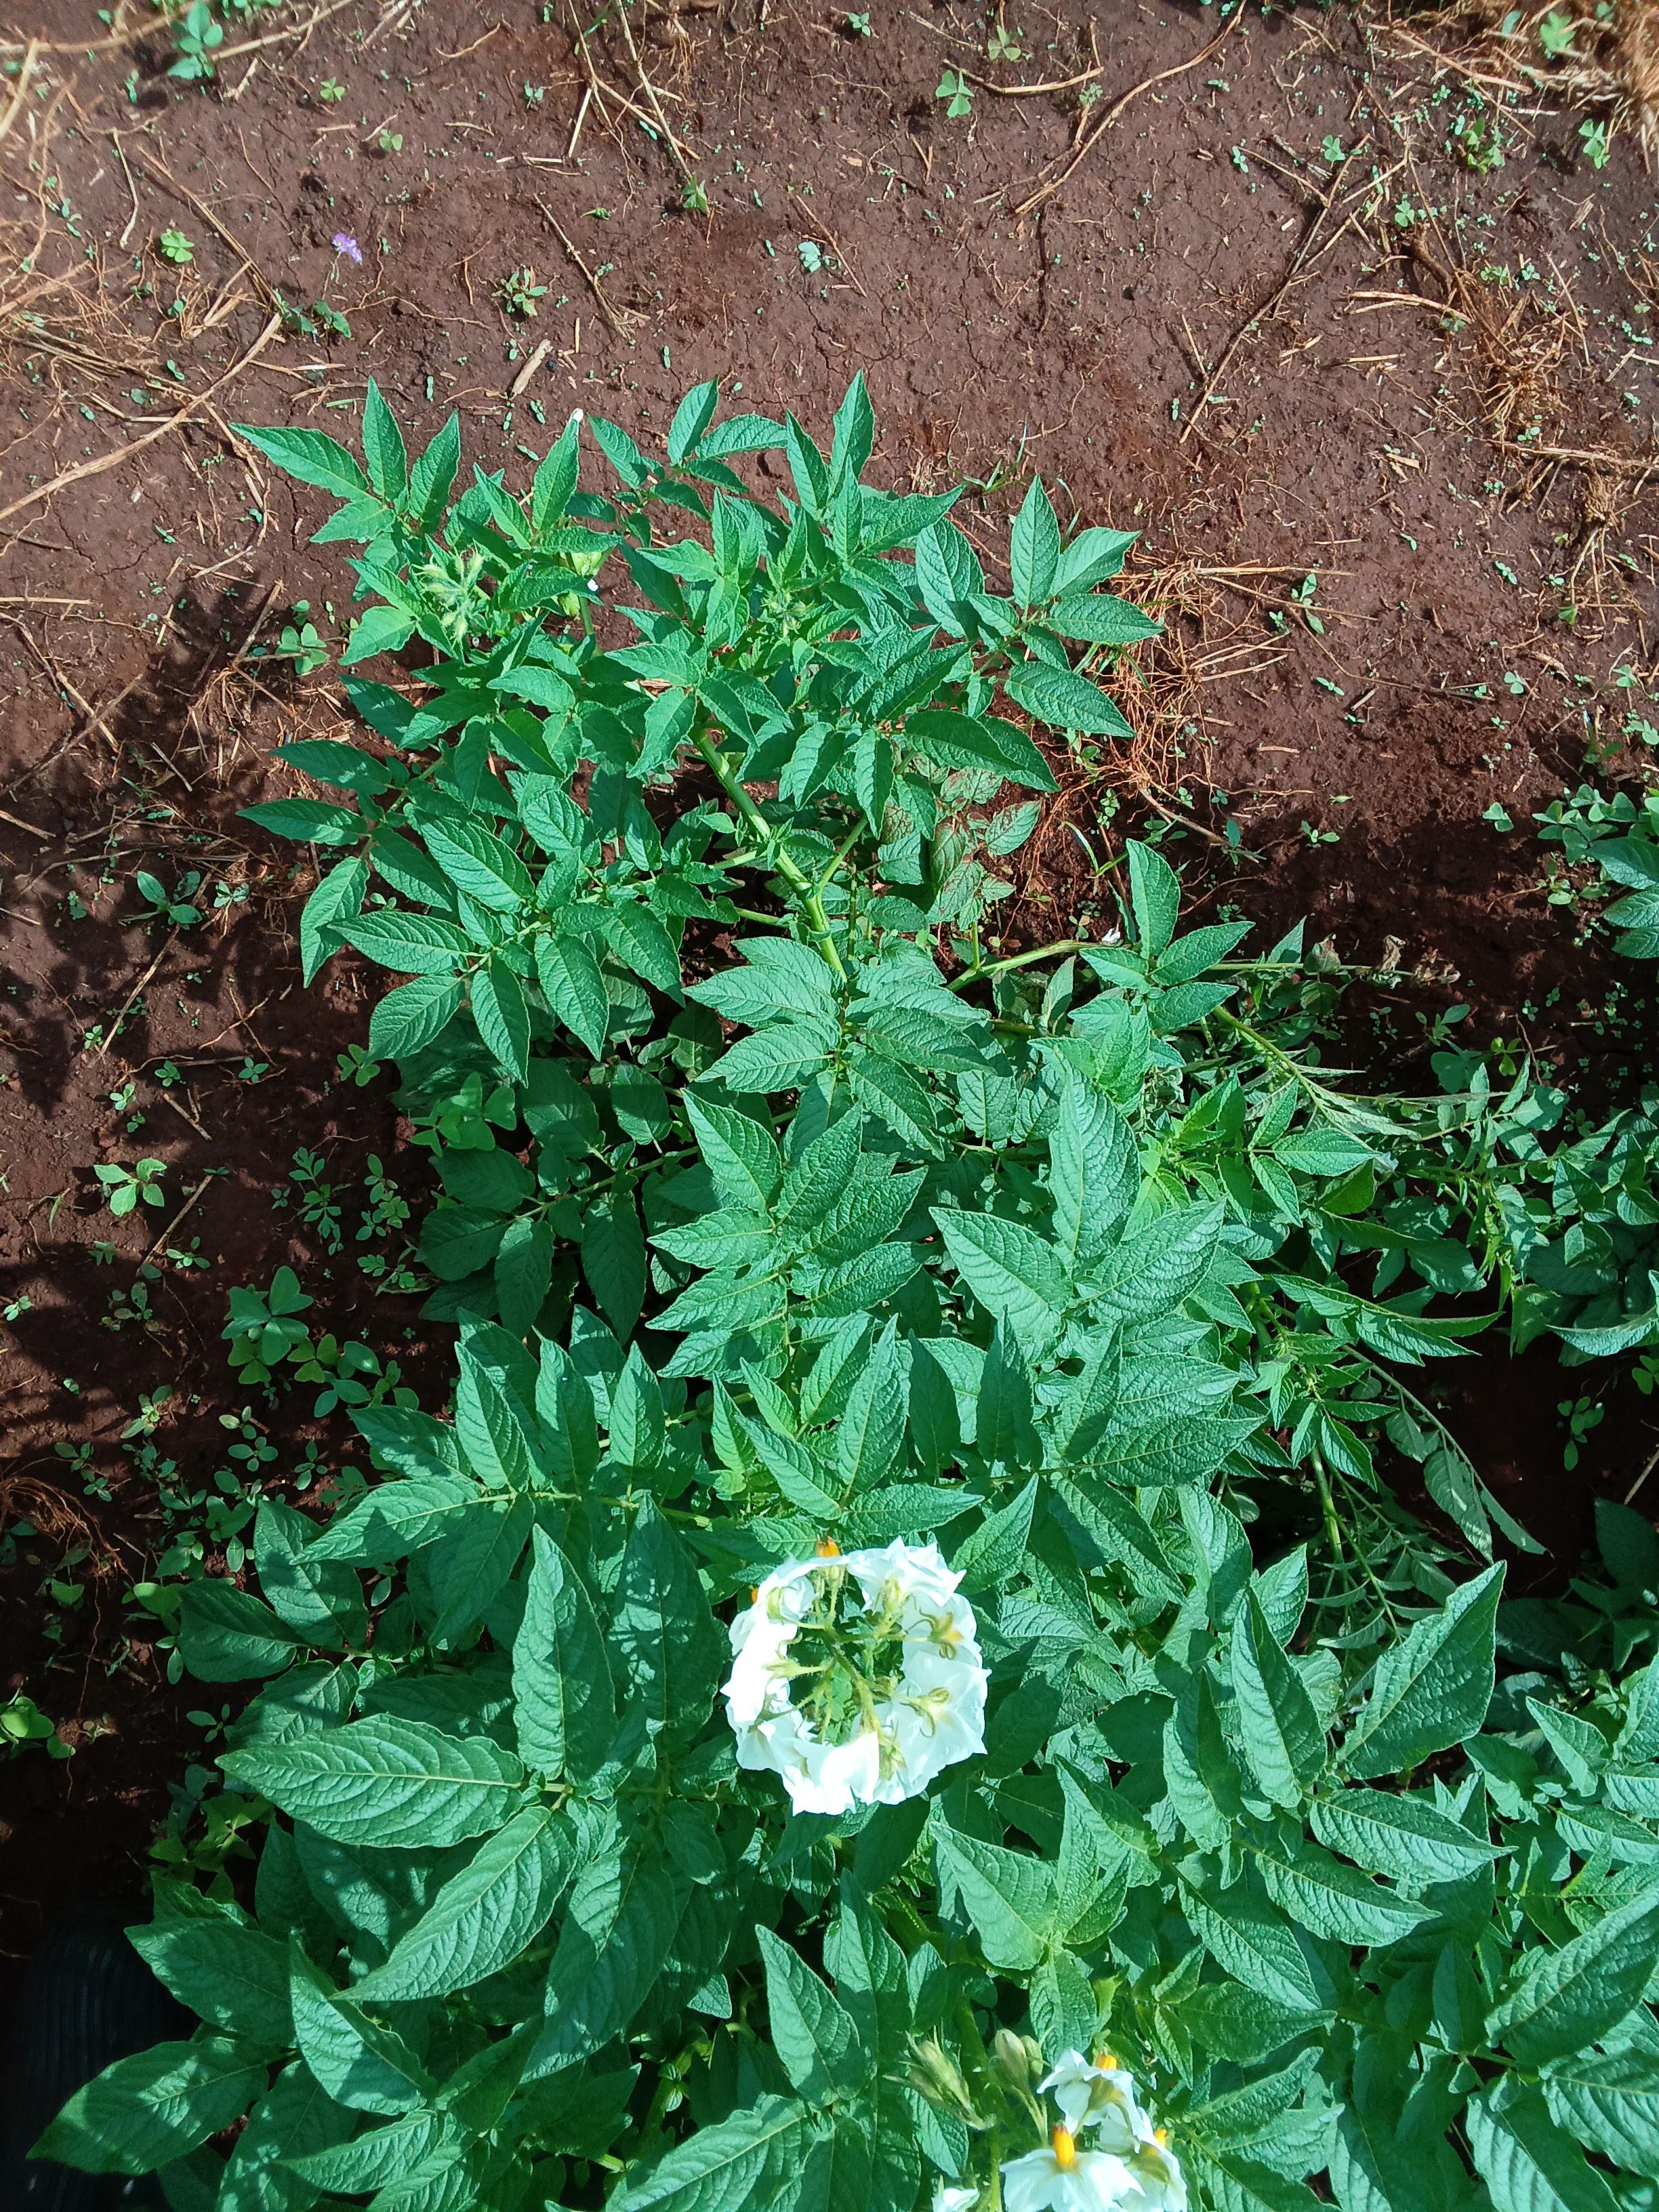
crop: potato
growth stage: flowering
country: Kenya
